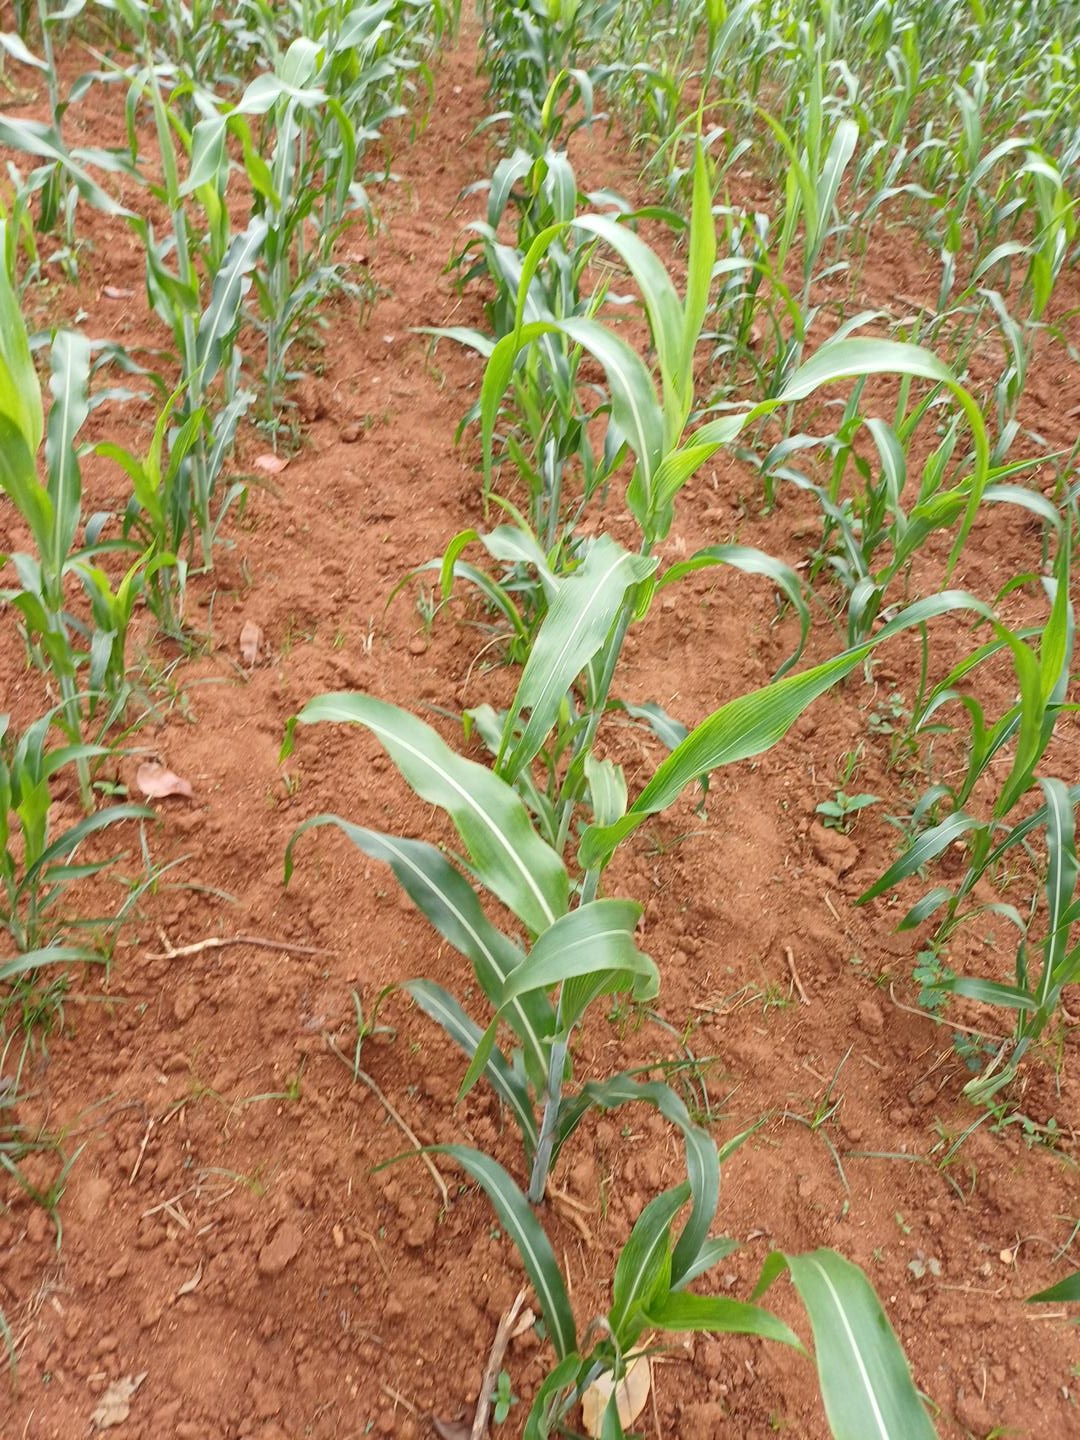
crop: sorghum
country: Kenya
